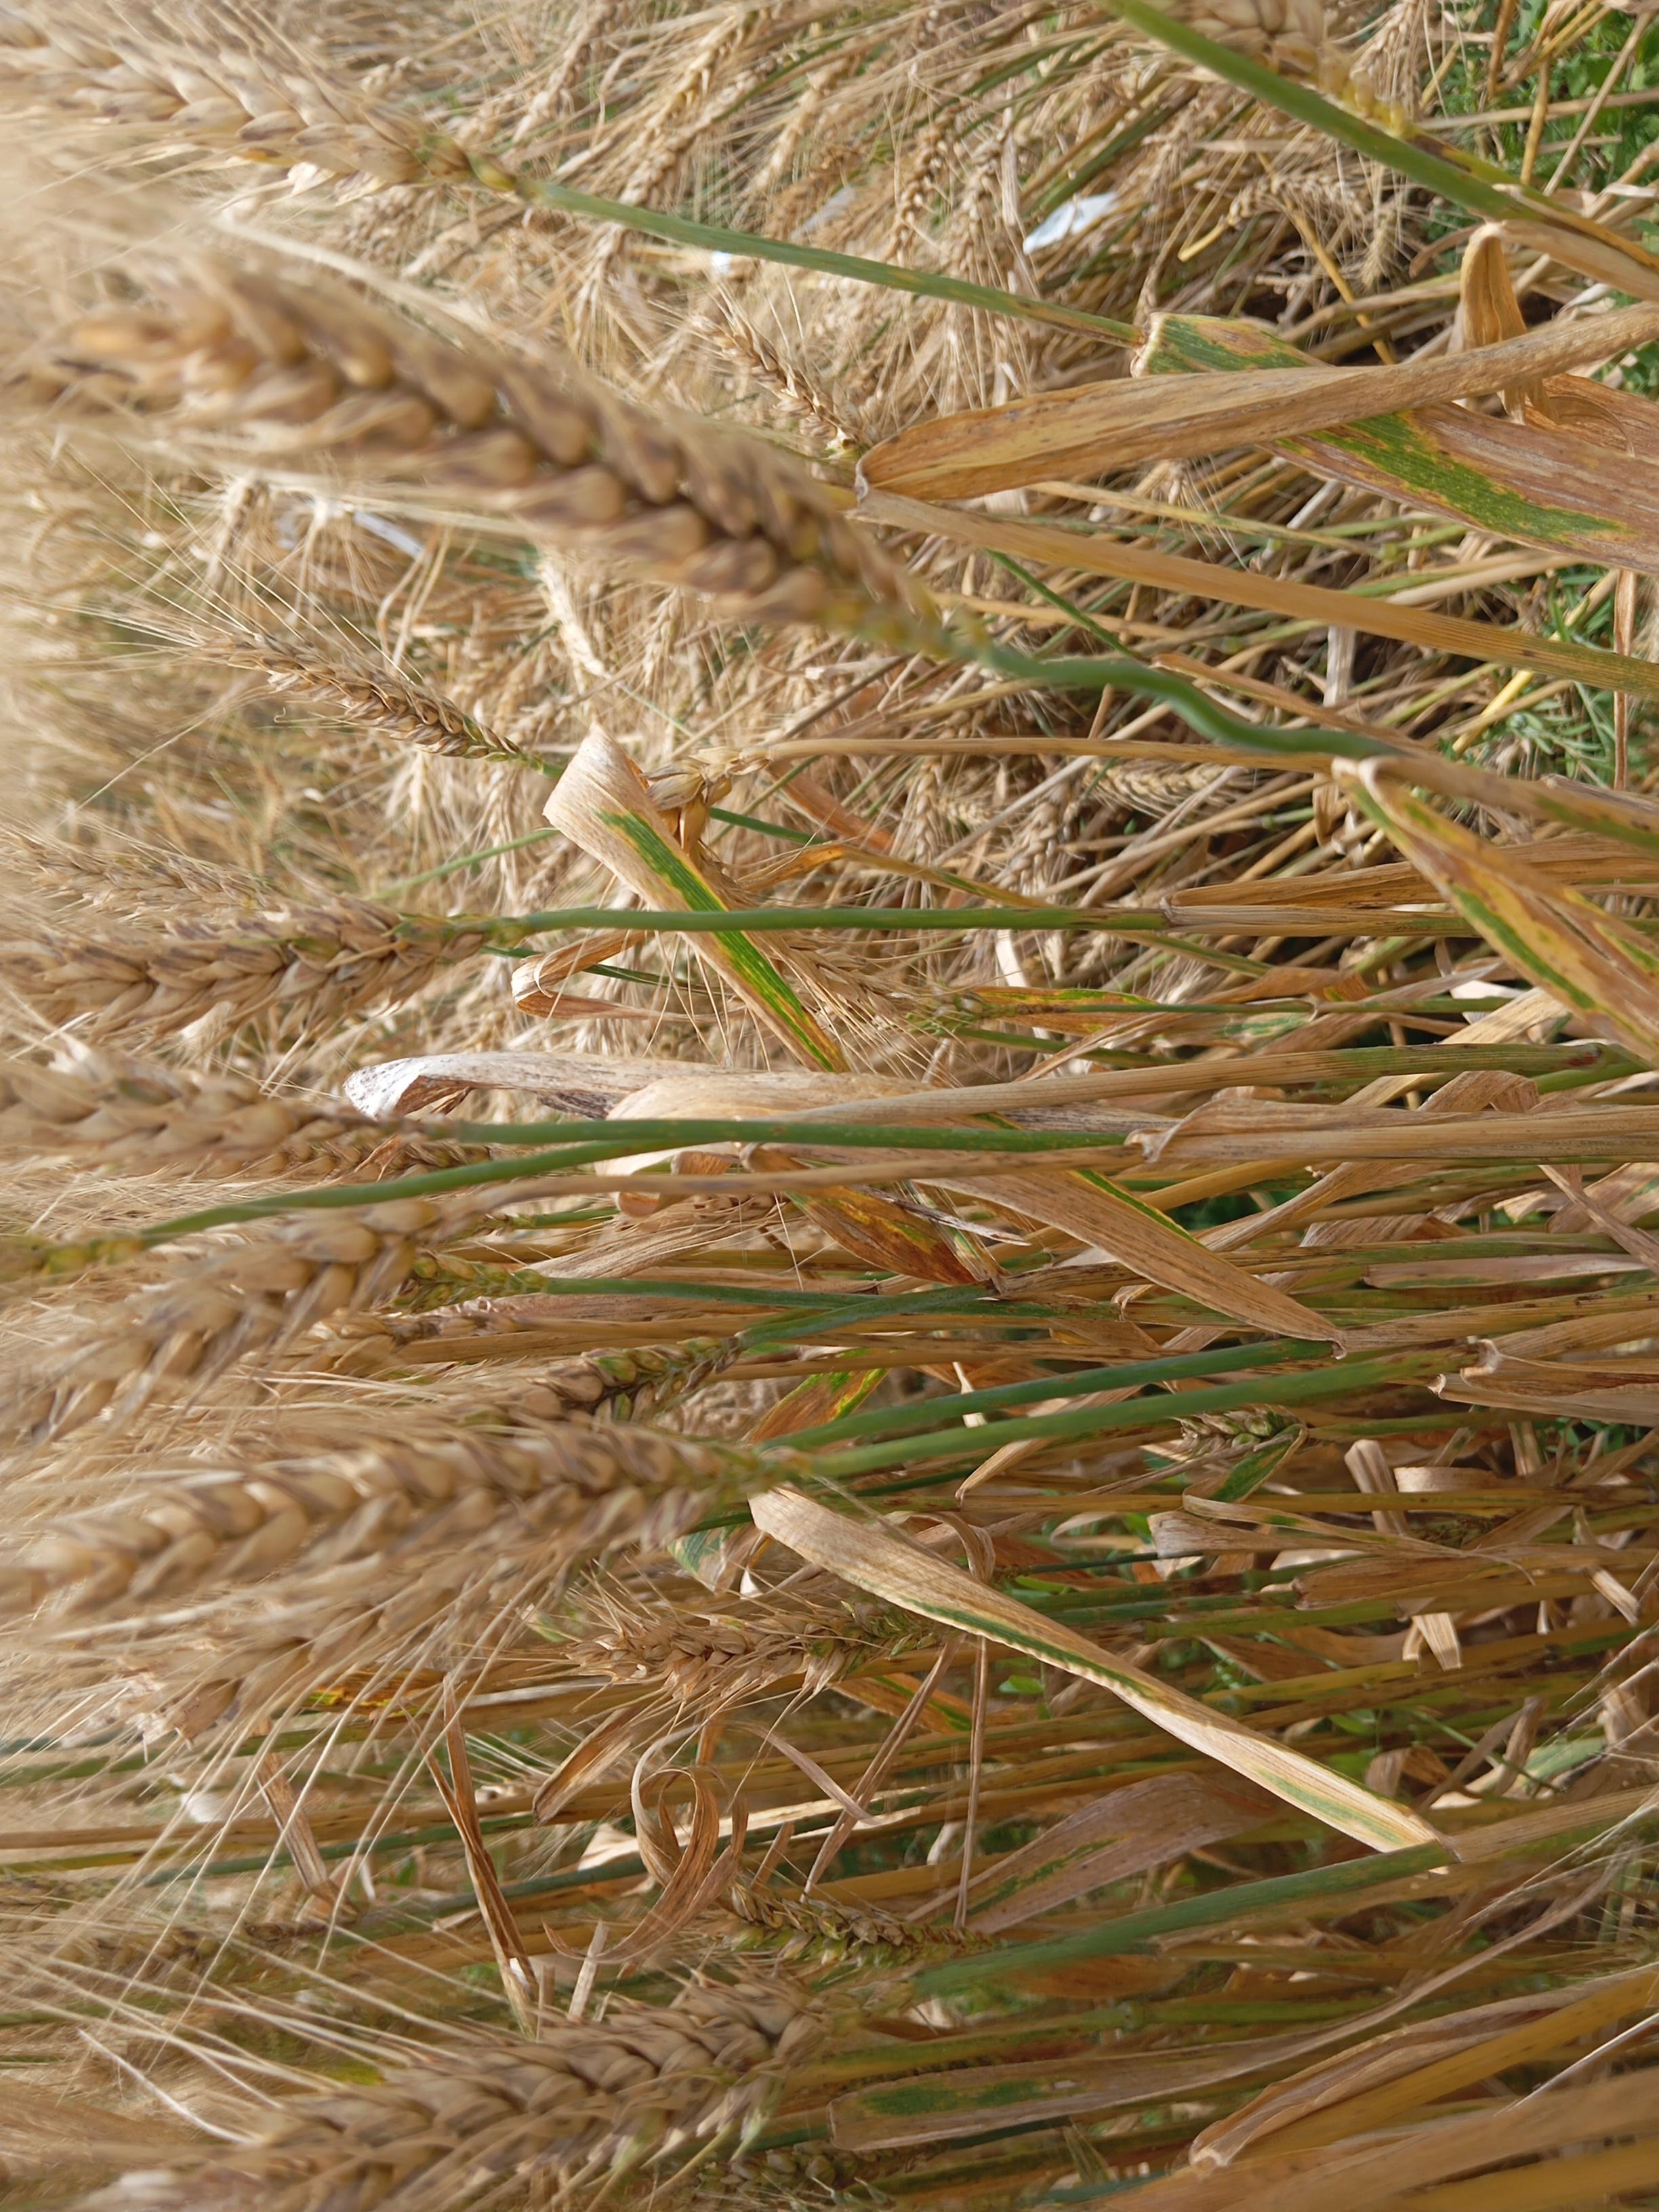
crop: wheat
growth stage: maturity
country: Kenya
